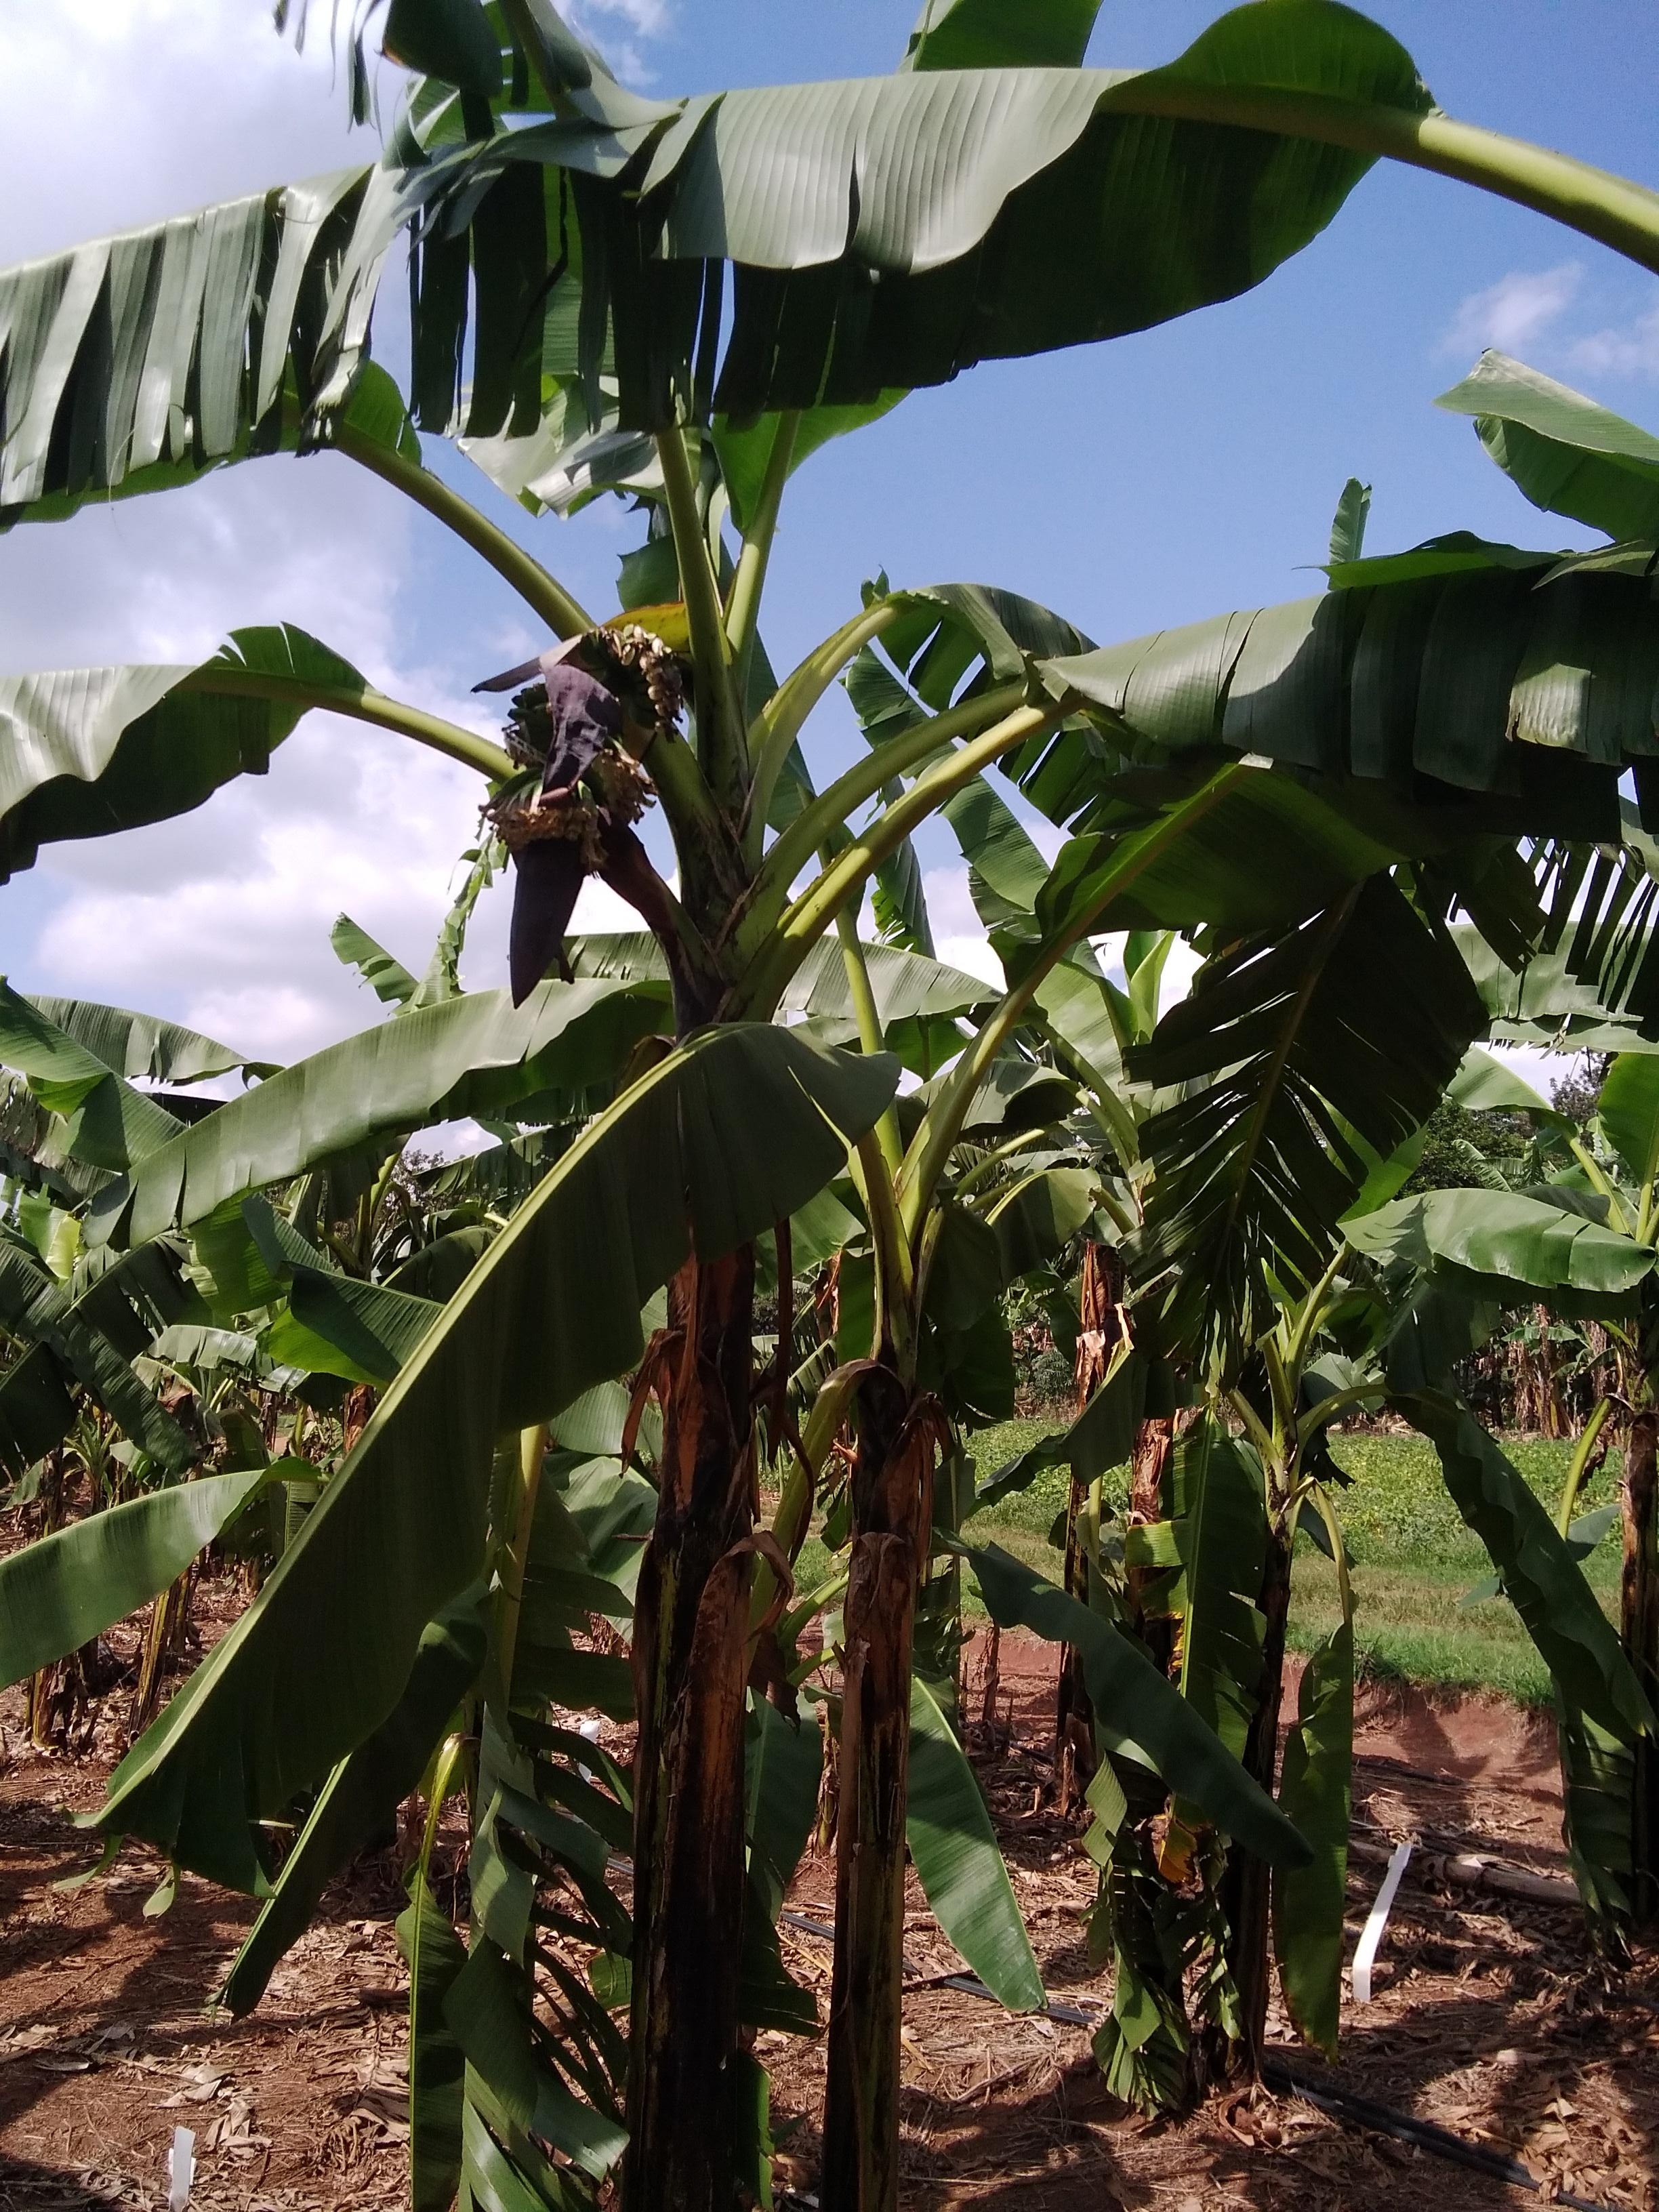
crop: banana
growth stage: flowering
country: Tanzania
